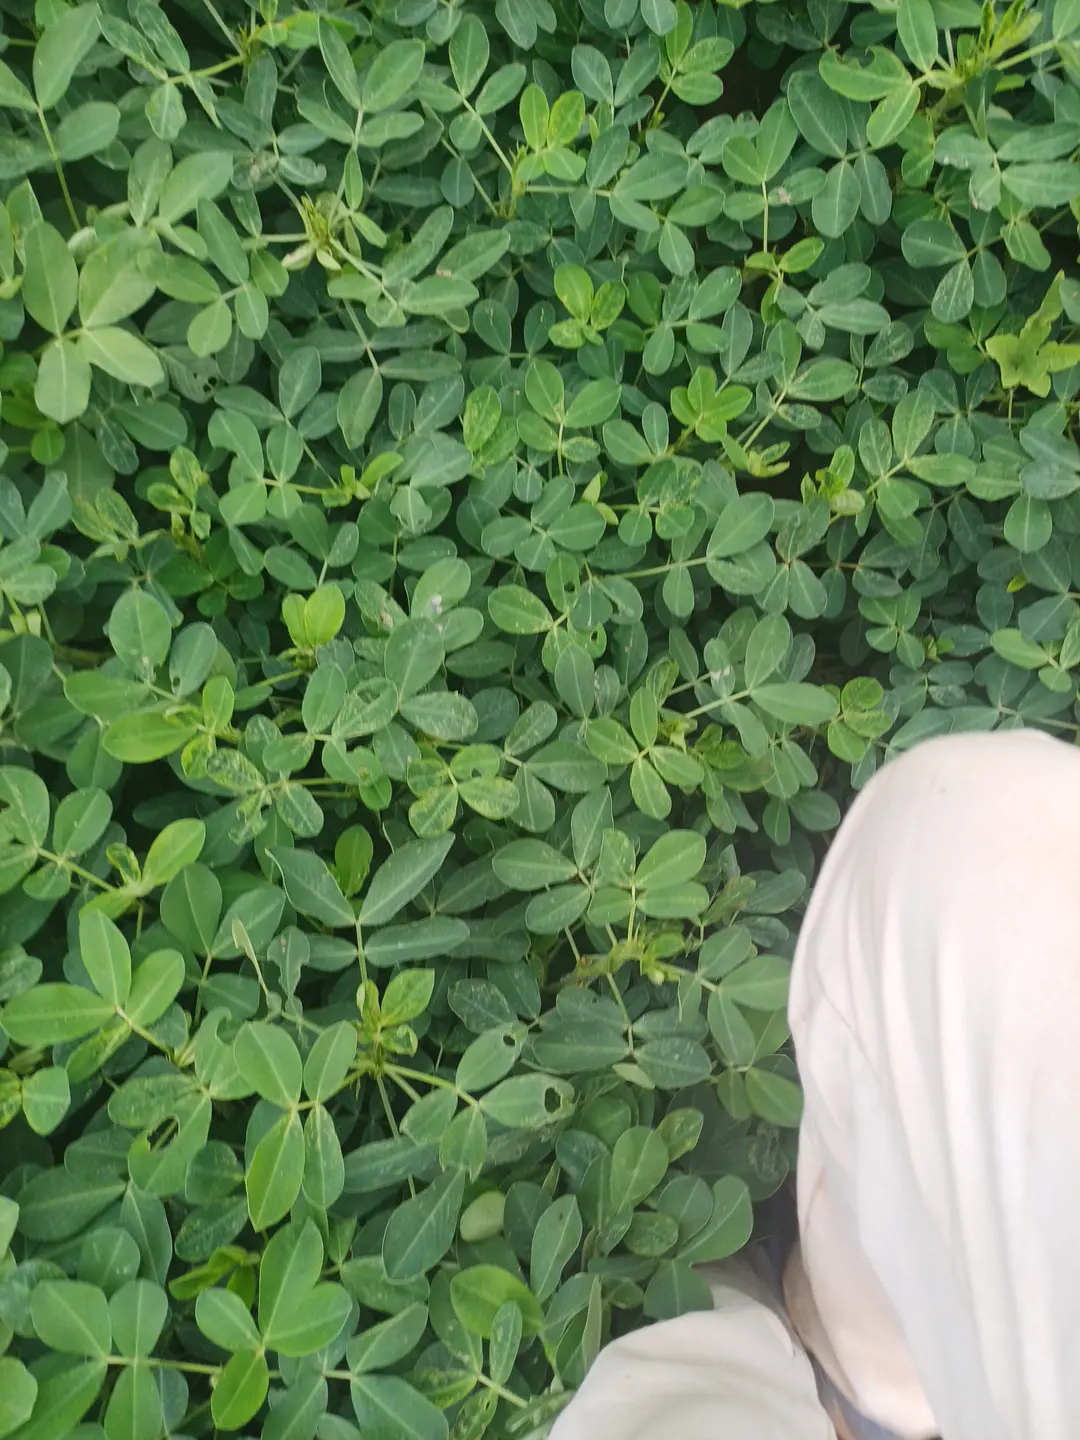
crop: groundnut
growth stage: pegging
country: Kenya
